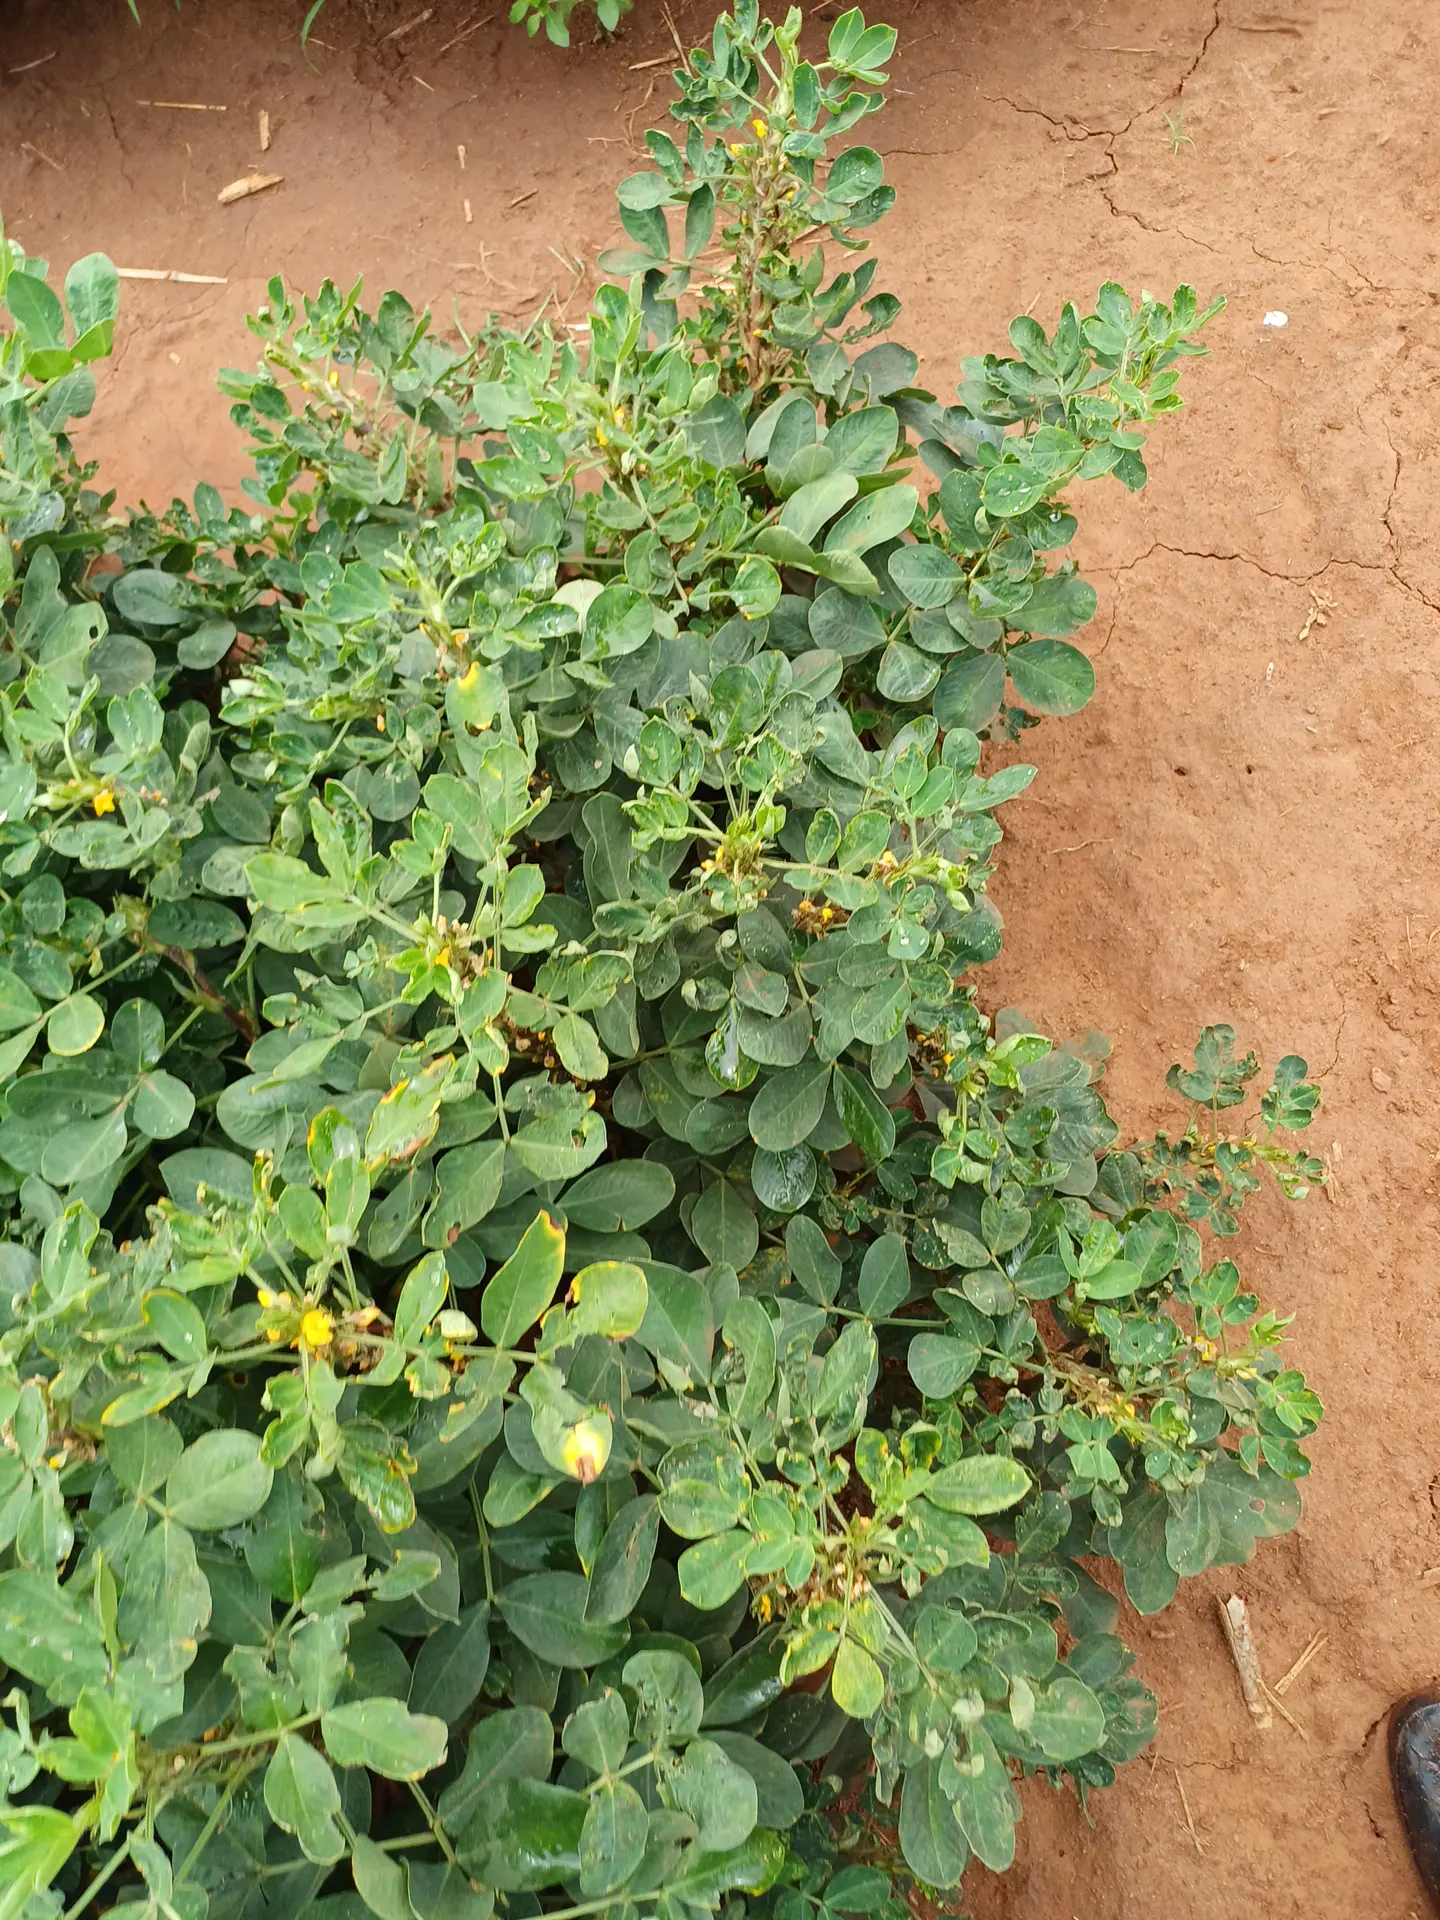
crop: groundnut
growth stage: pegging
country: Kenya
